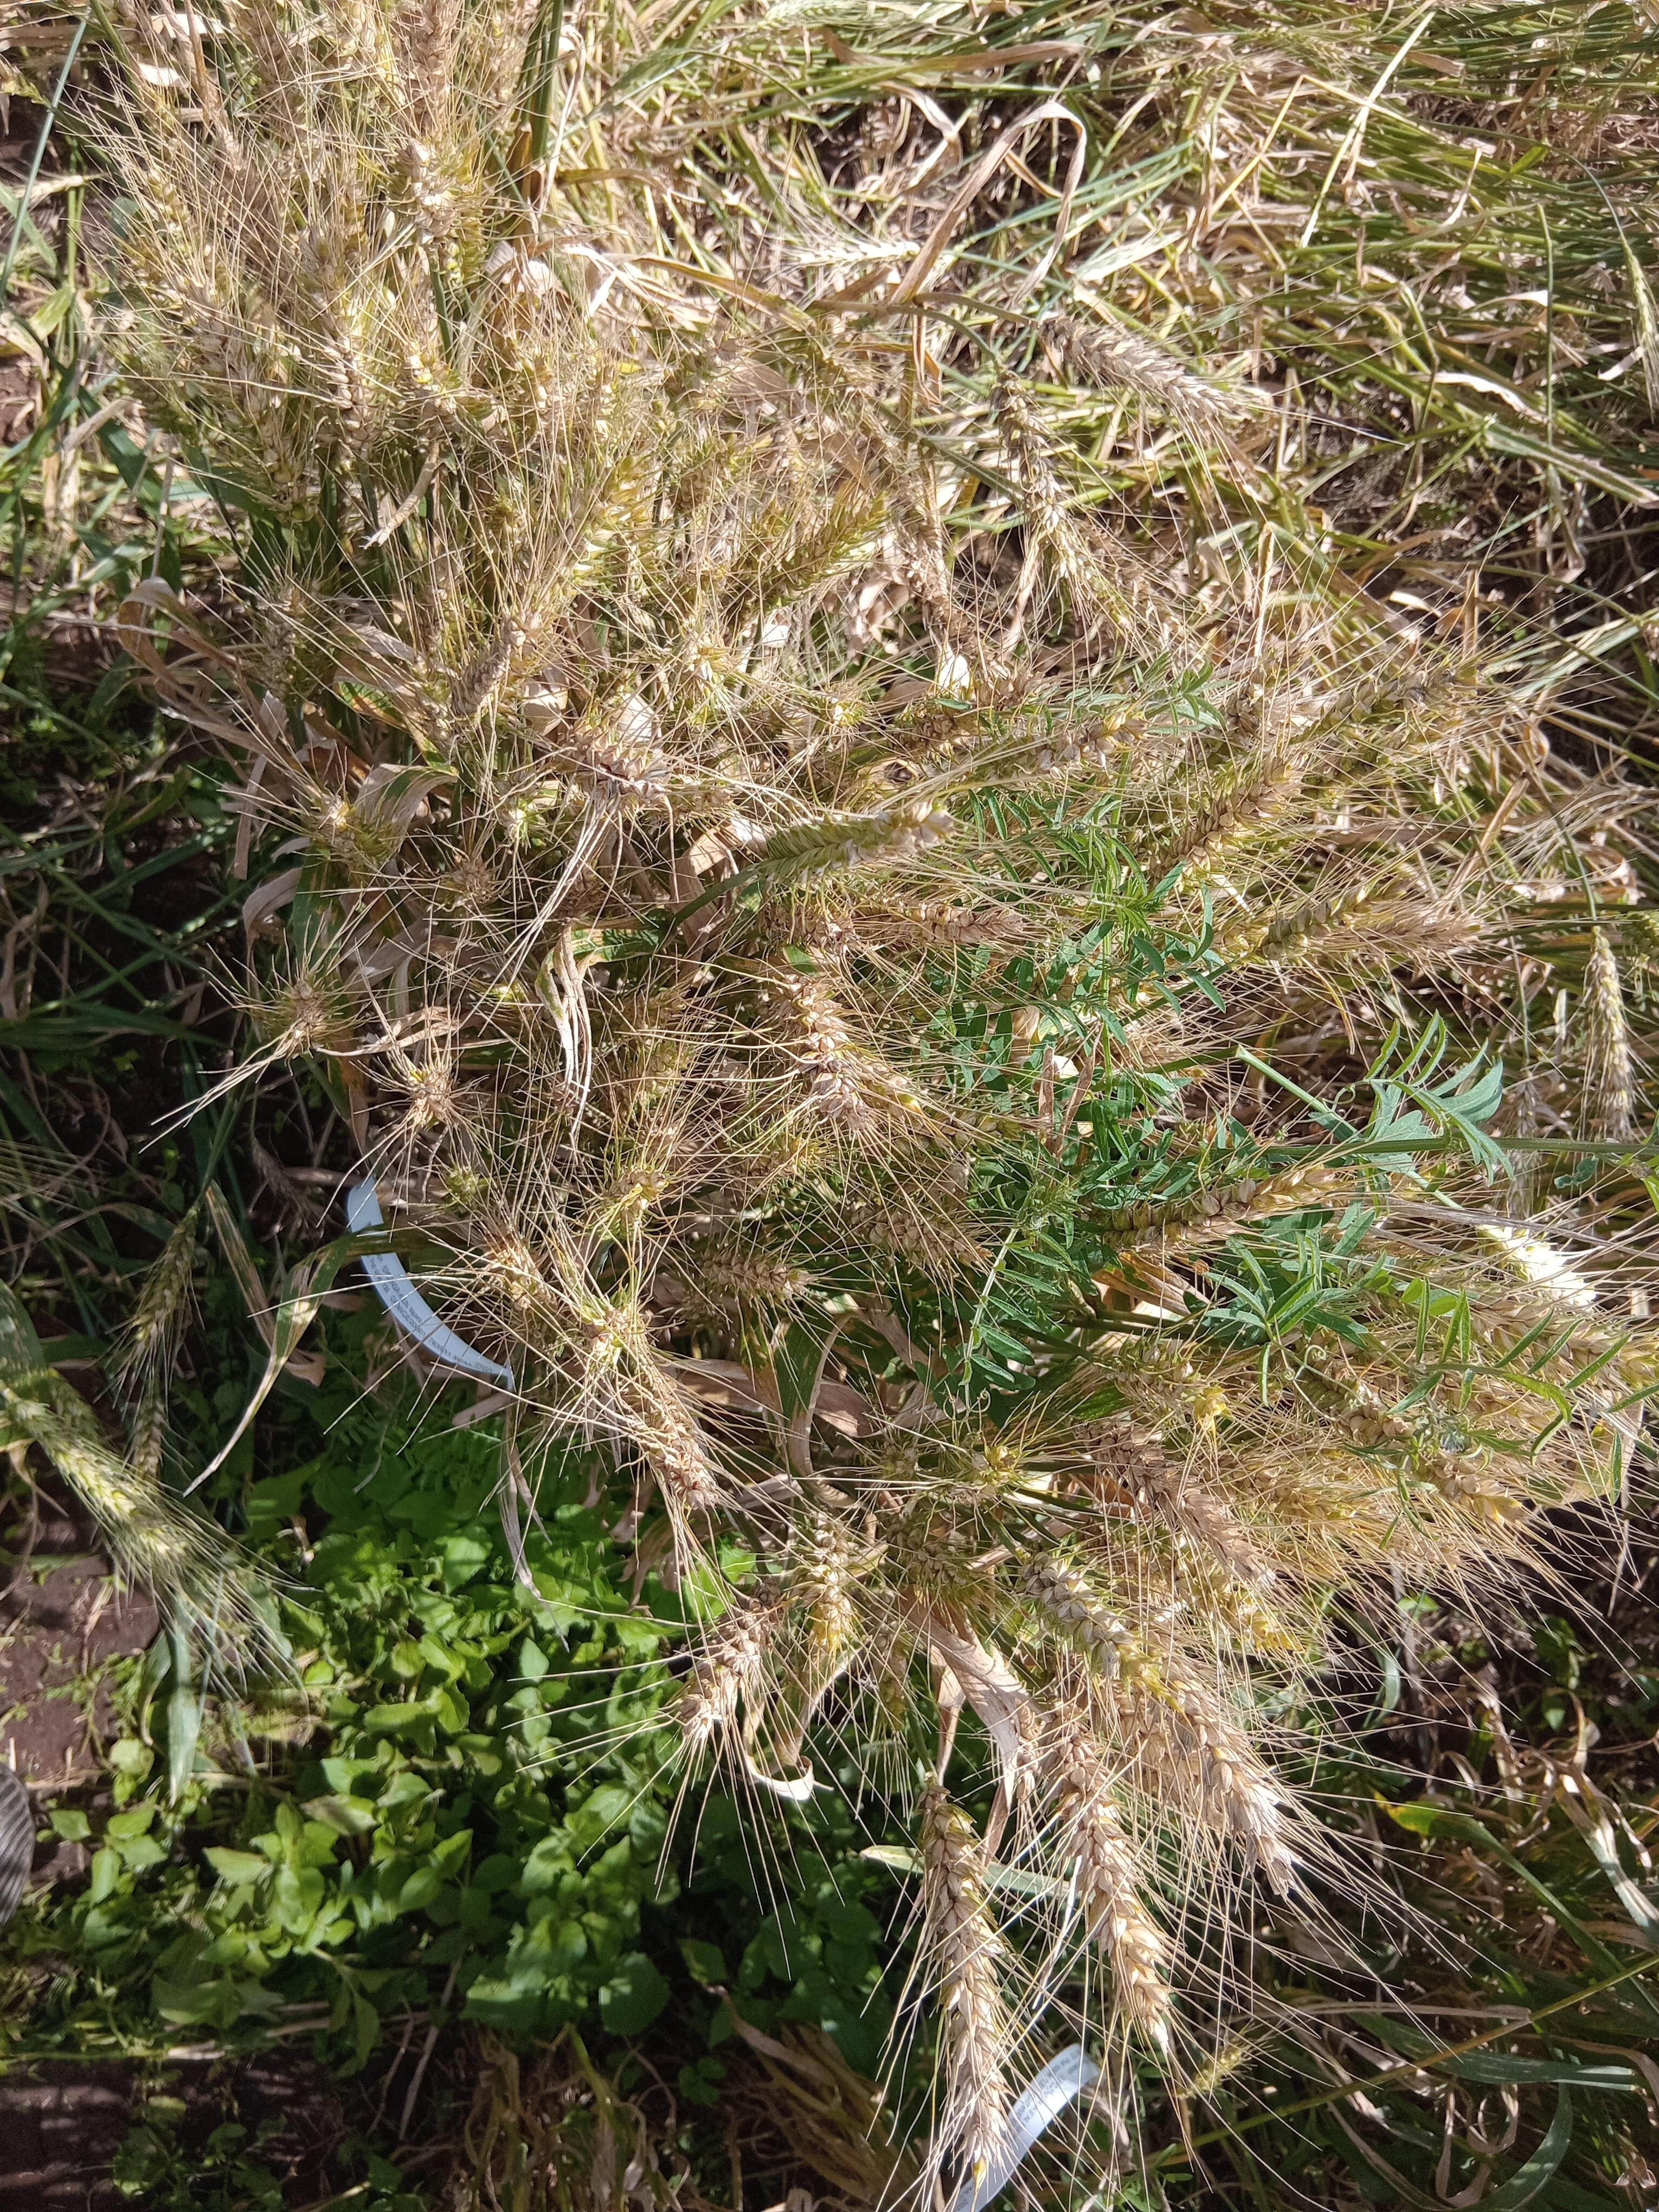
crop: wheat
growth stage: maturity
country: Kenya
